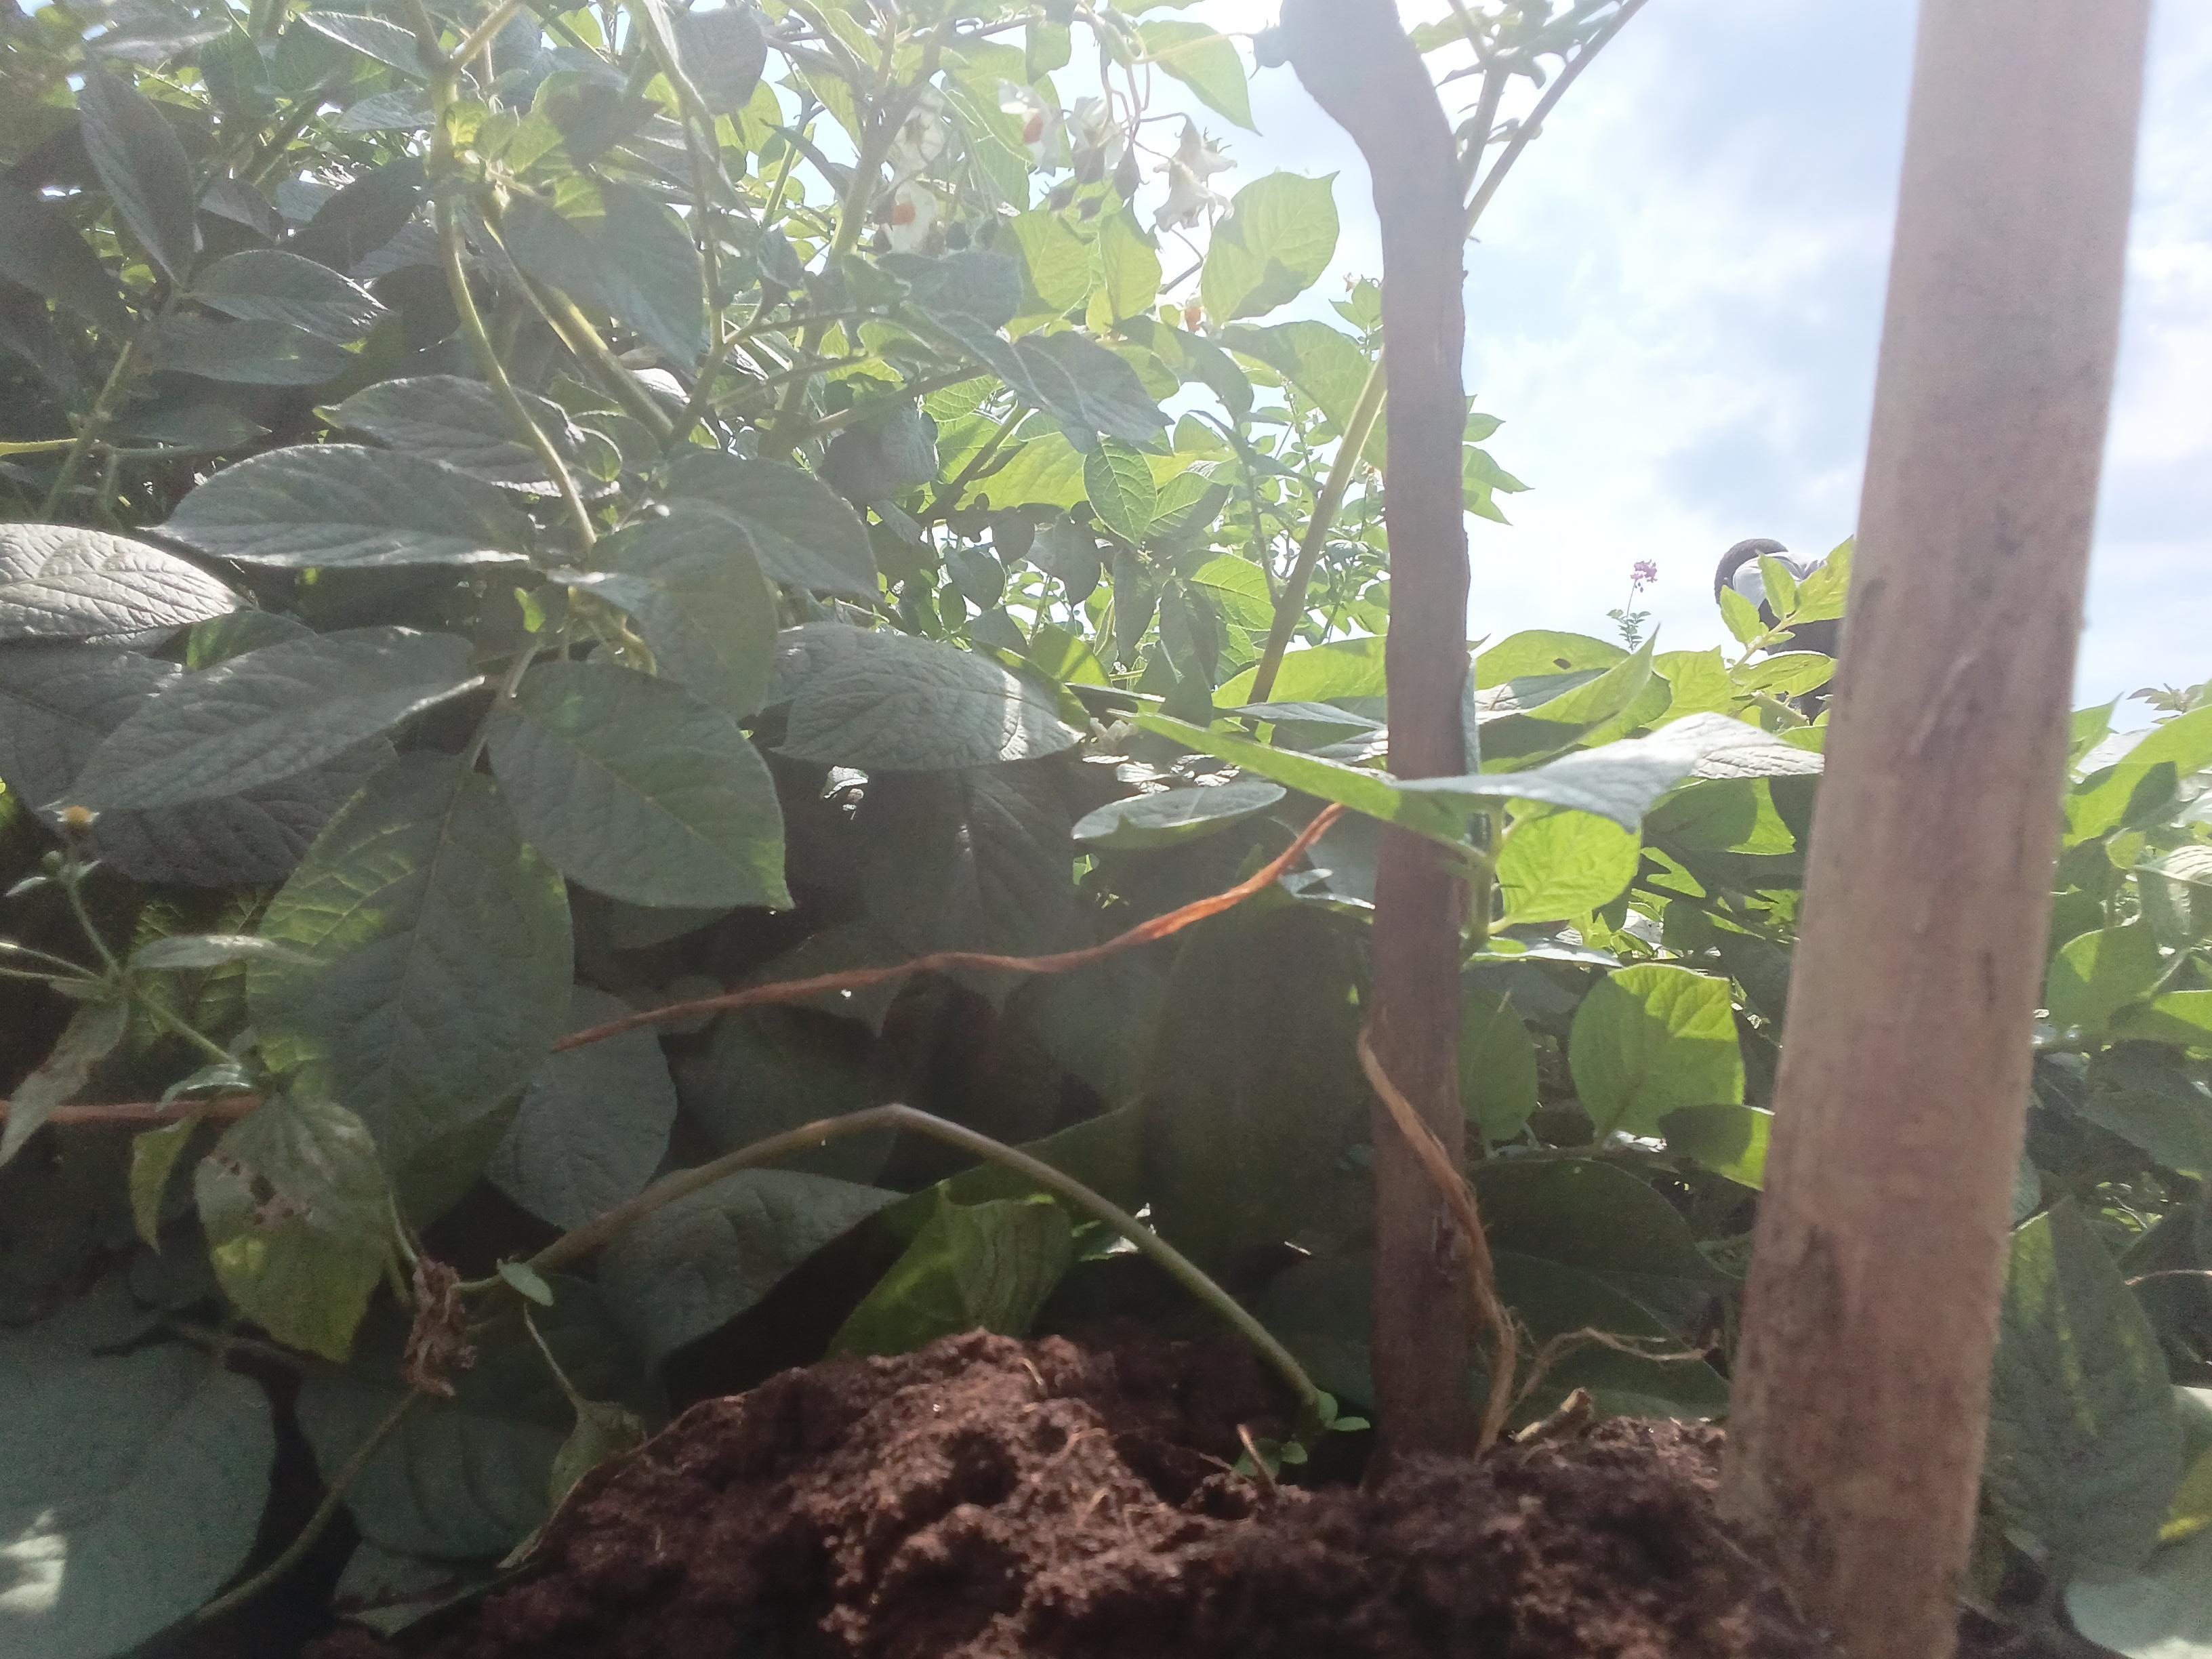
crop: potato
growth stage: maturity
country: Kenya
